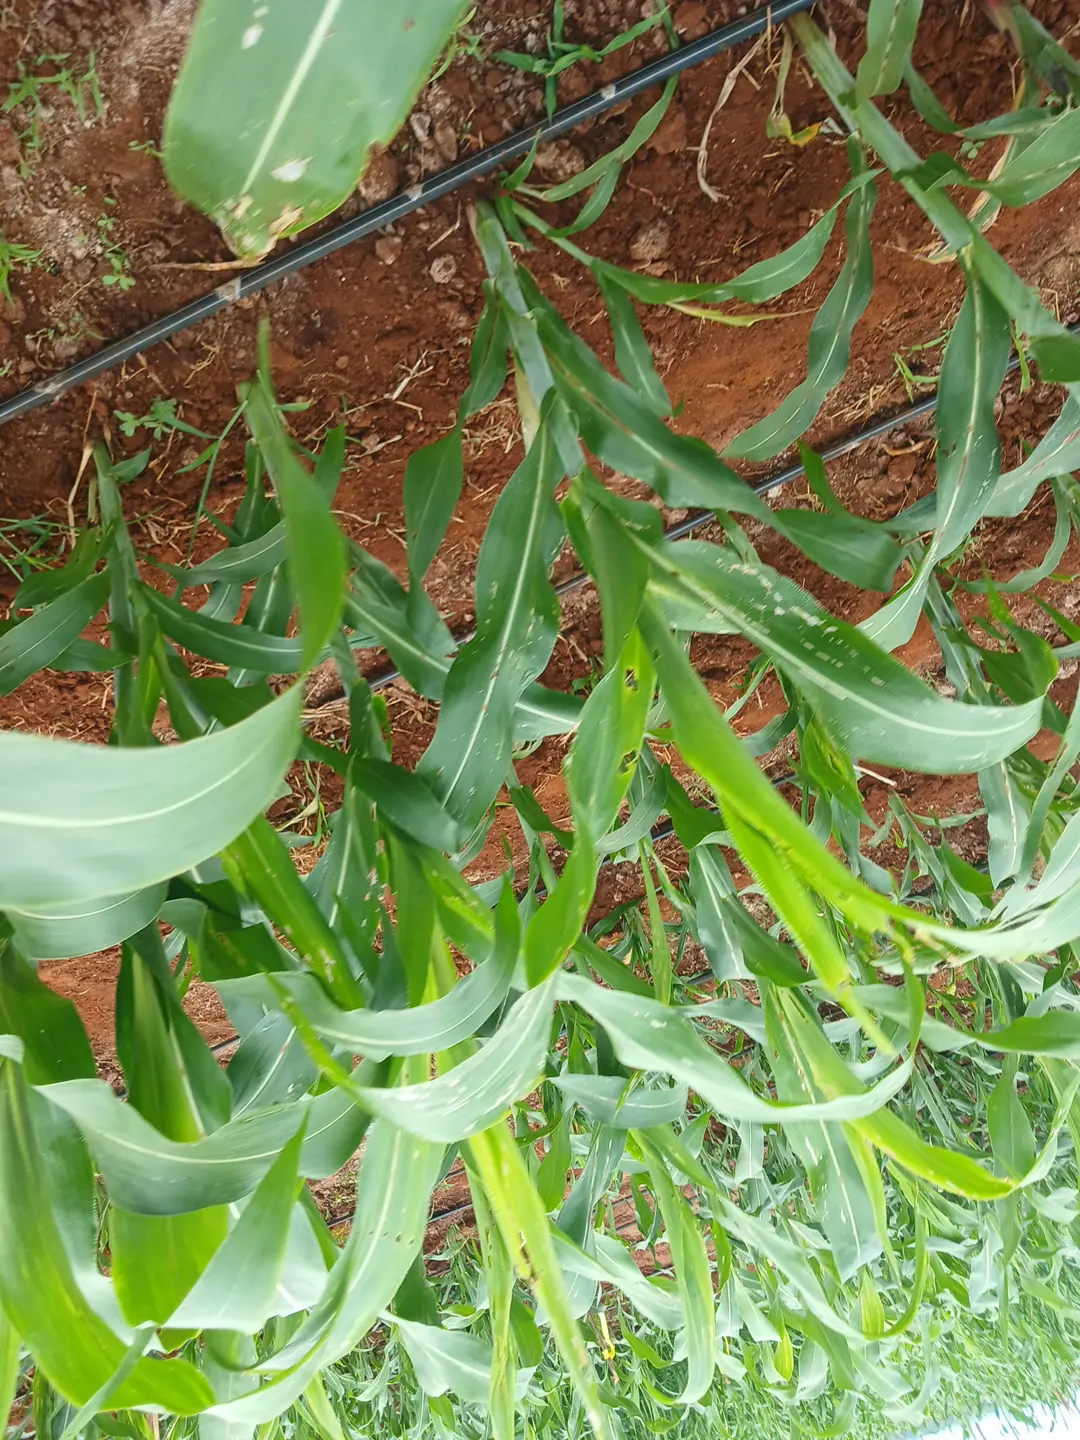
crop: sorghum
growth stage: elongation stem
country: Kenya
